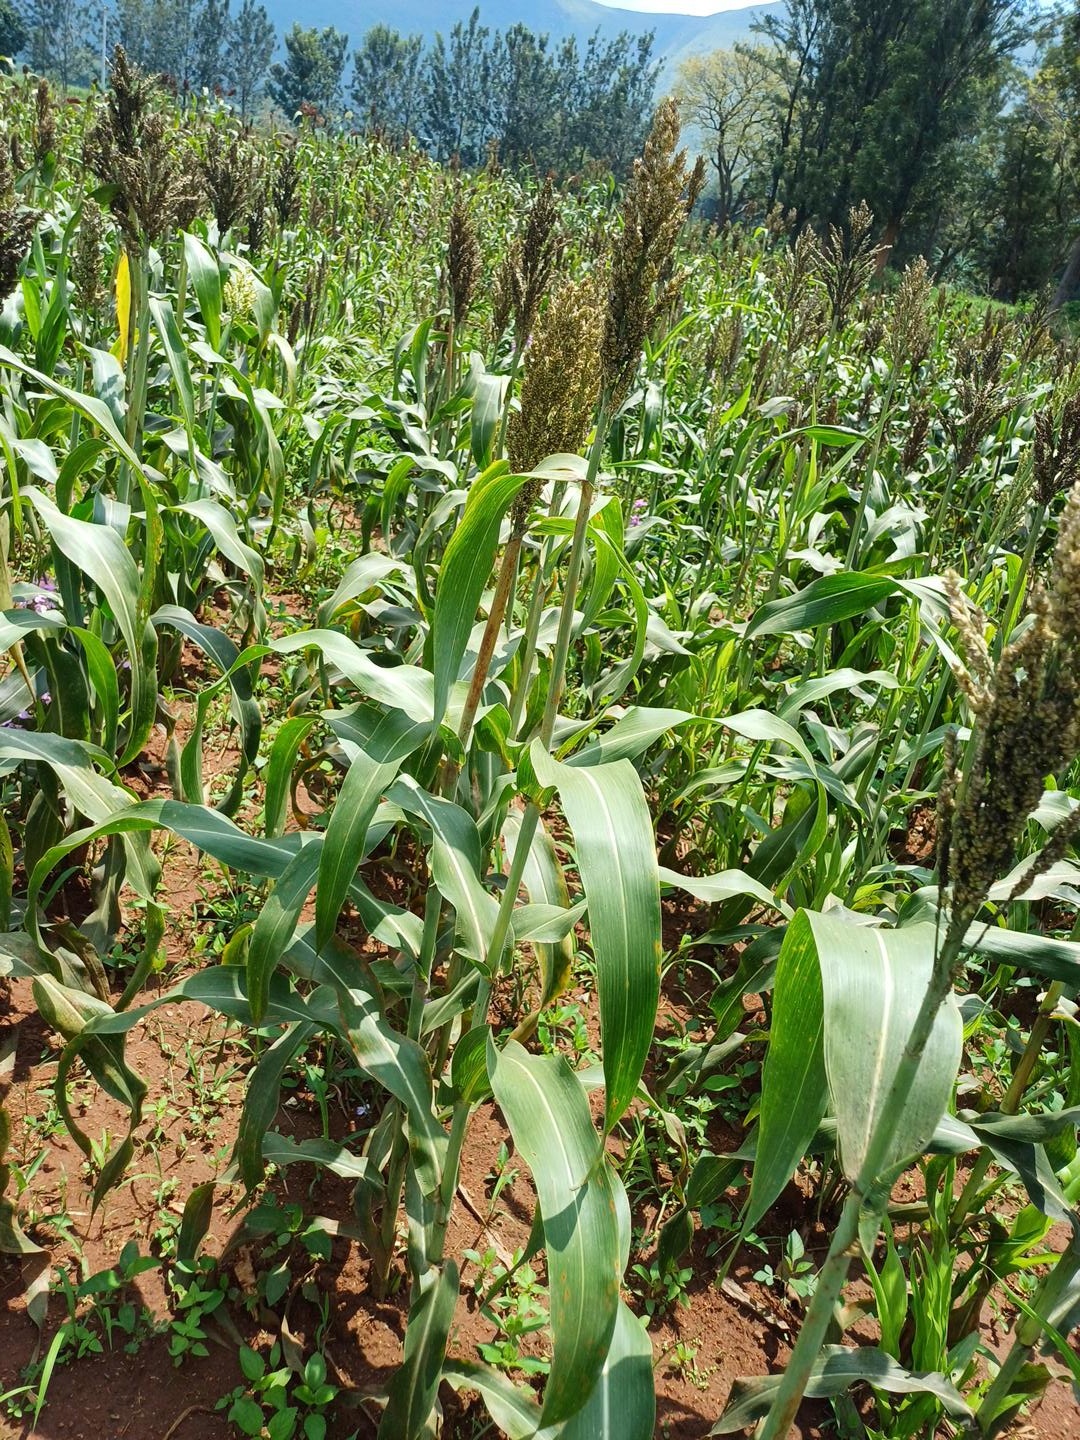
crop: sorghum
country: Kenya
